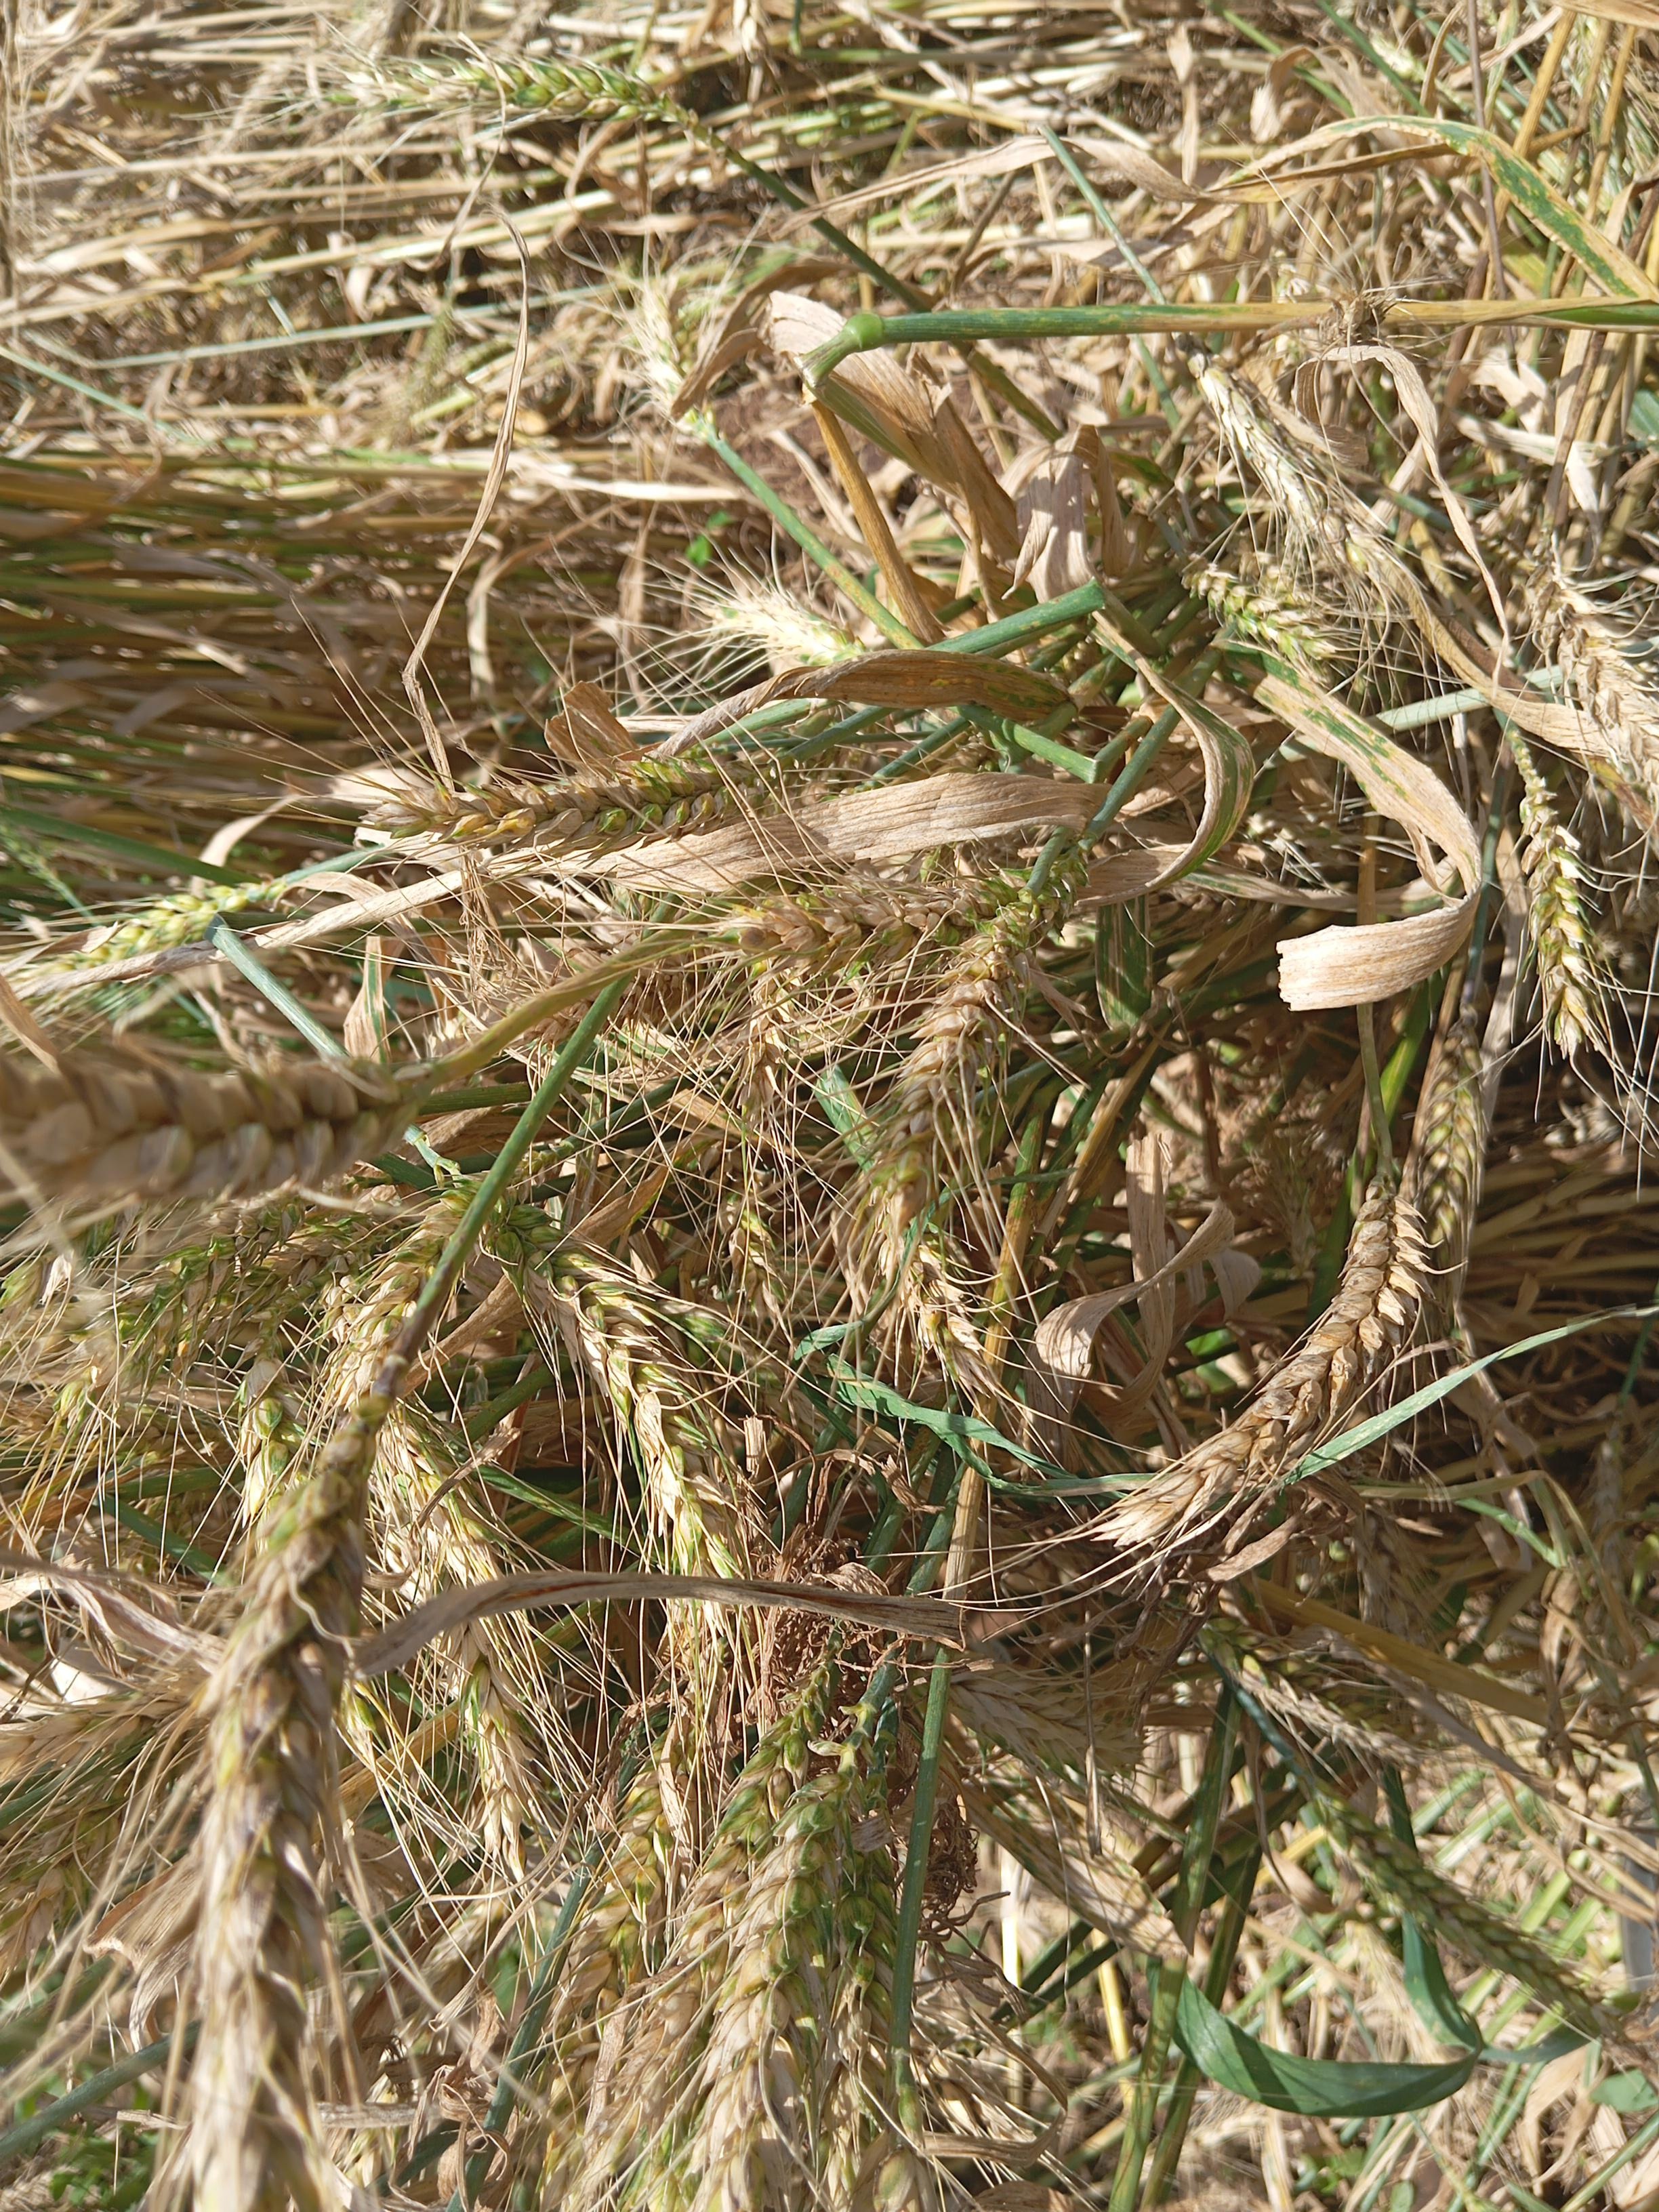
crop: wheat
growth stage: maturity
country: Kenya
